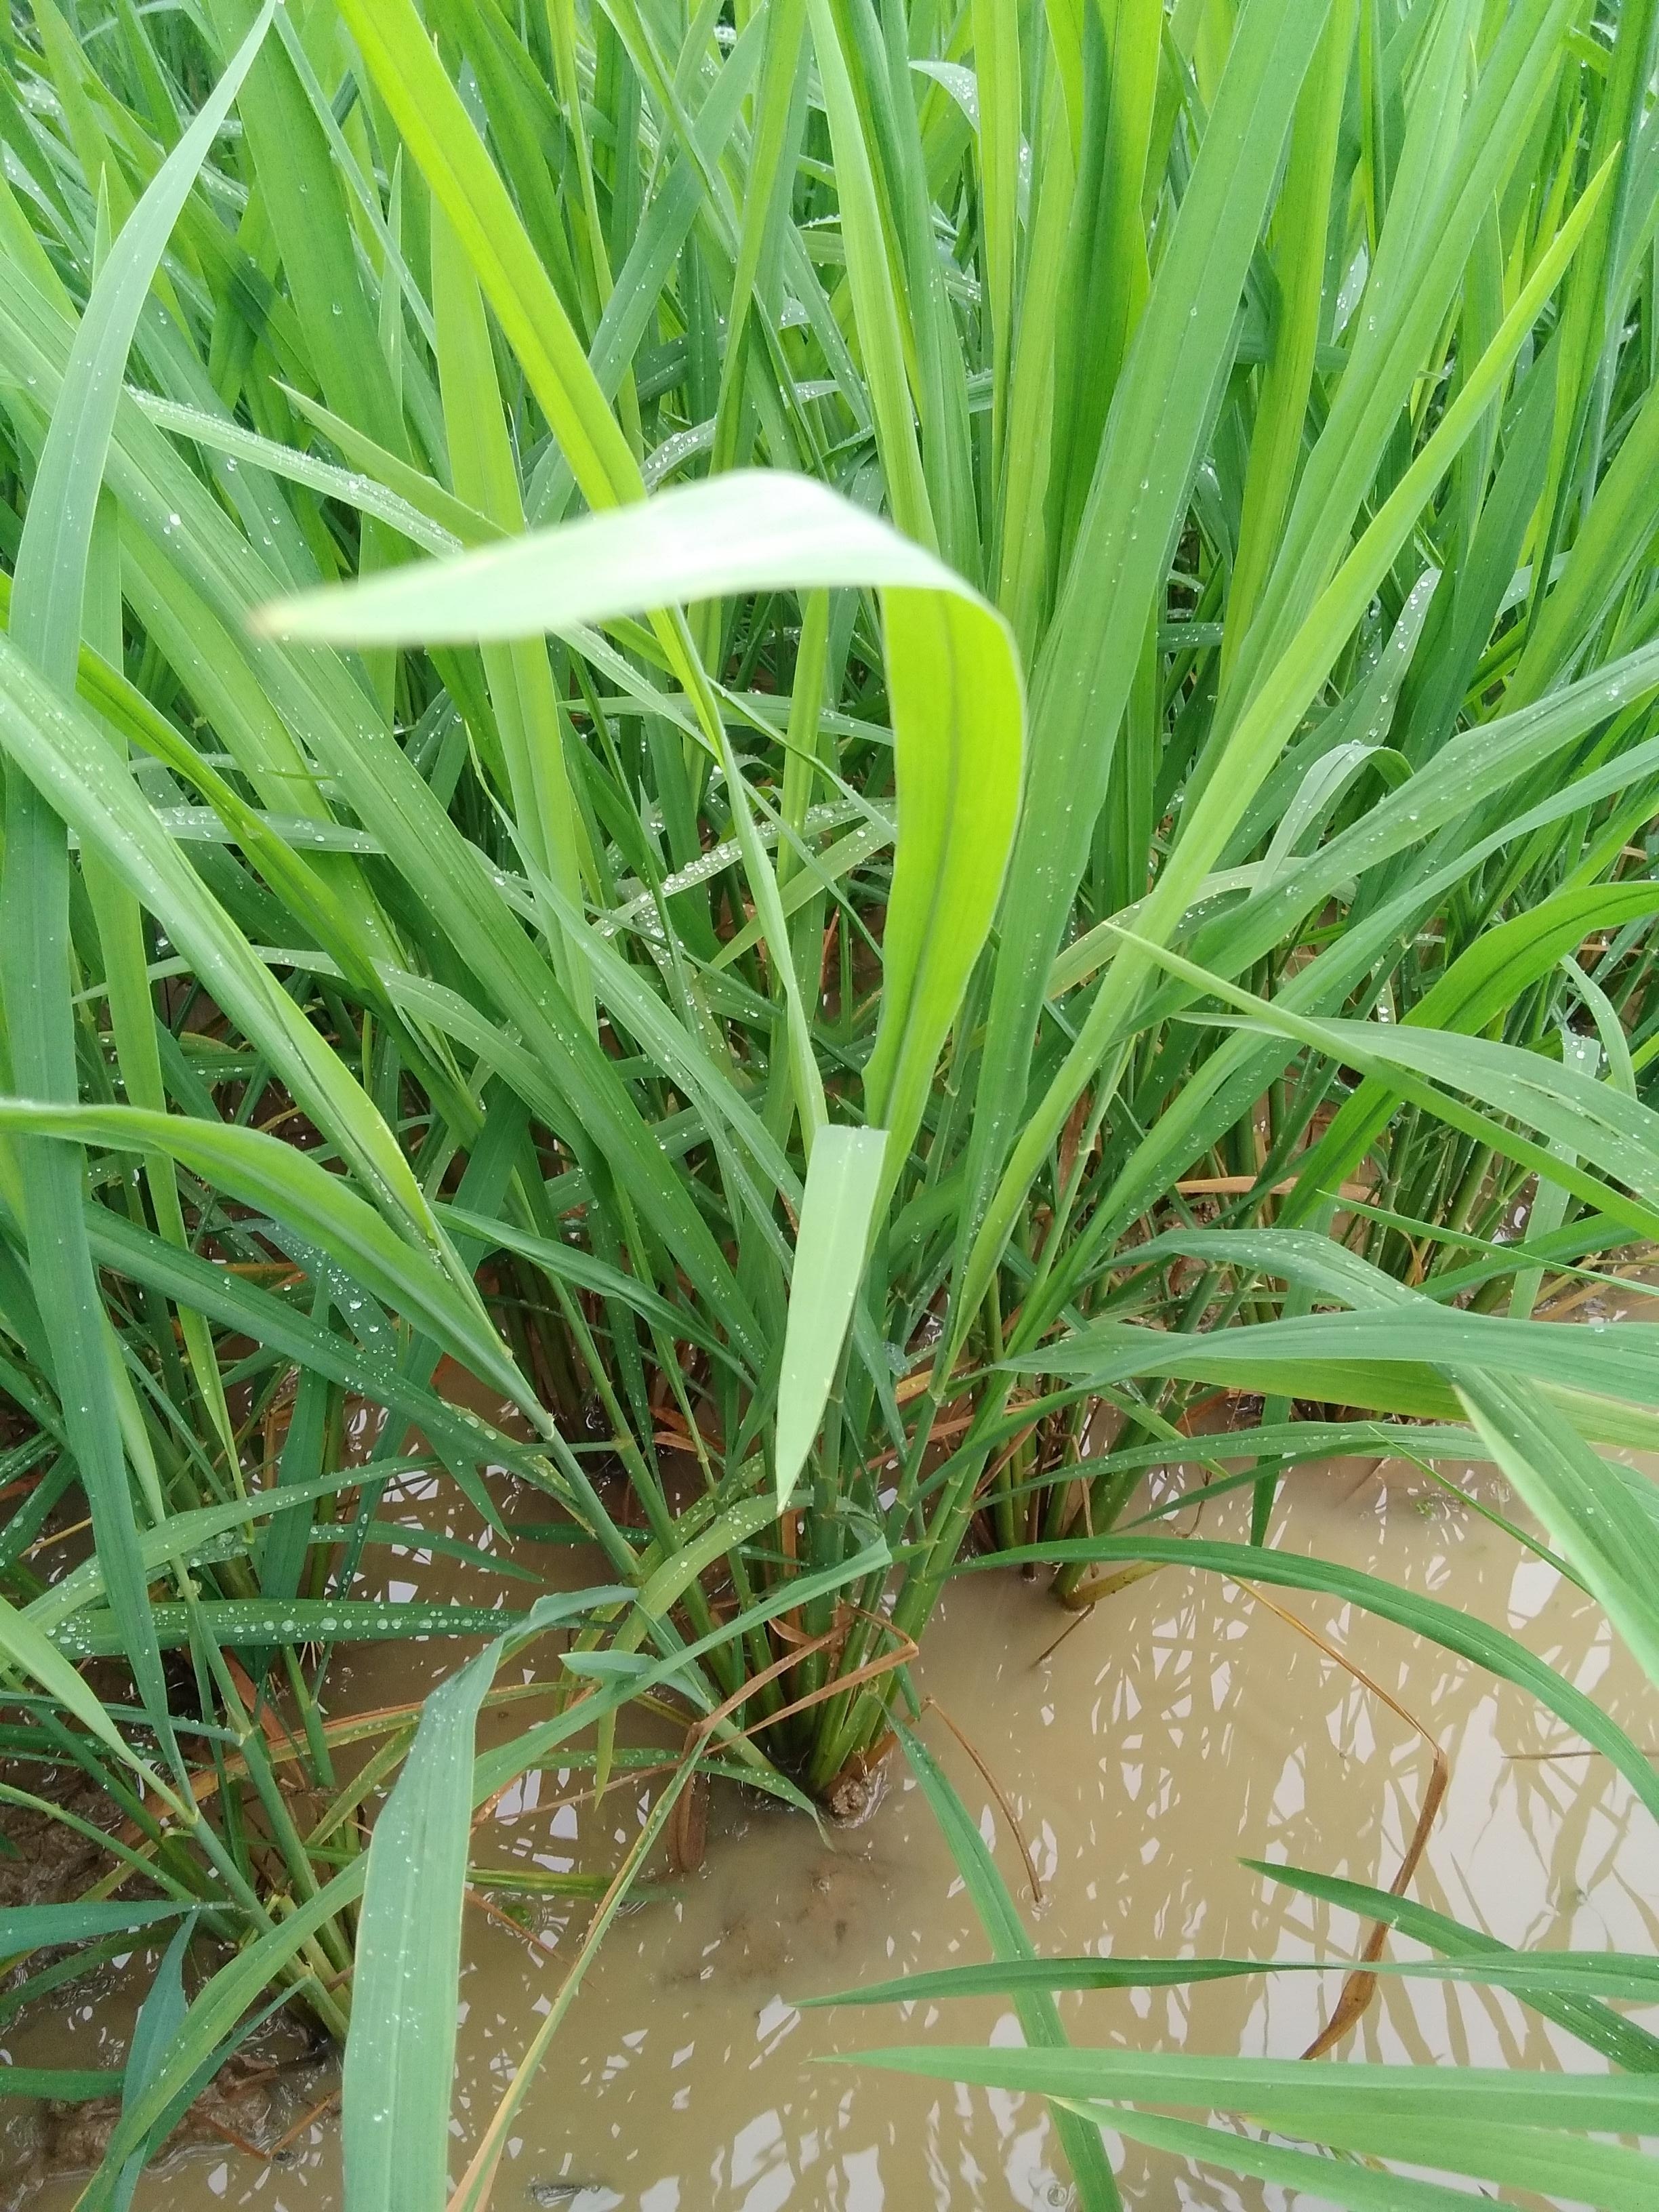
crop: rice
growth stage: elongation stem
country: Nigeria
